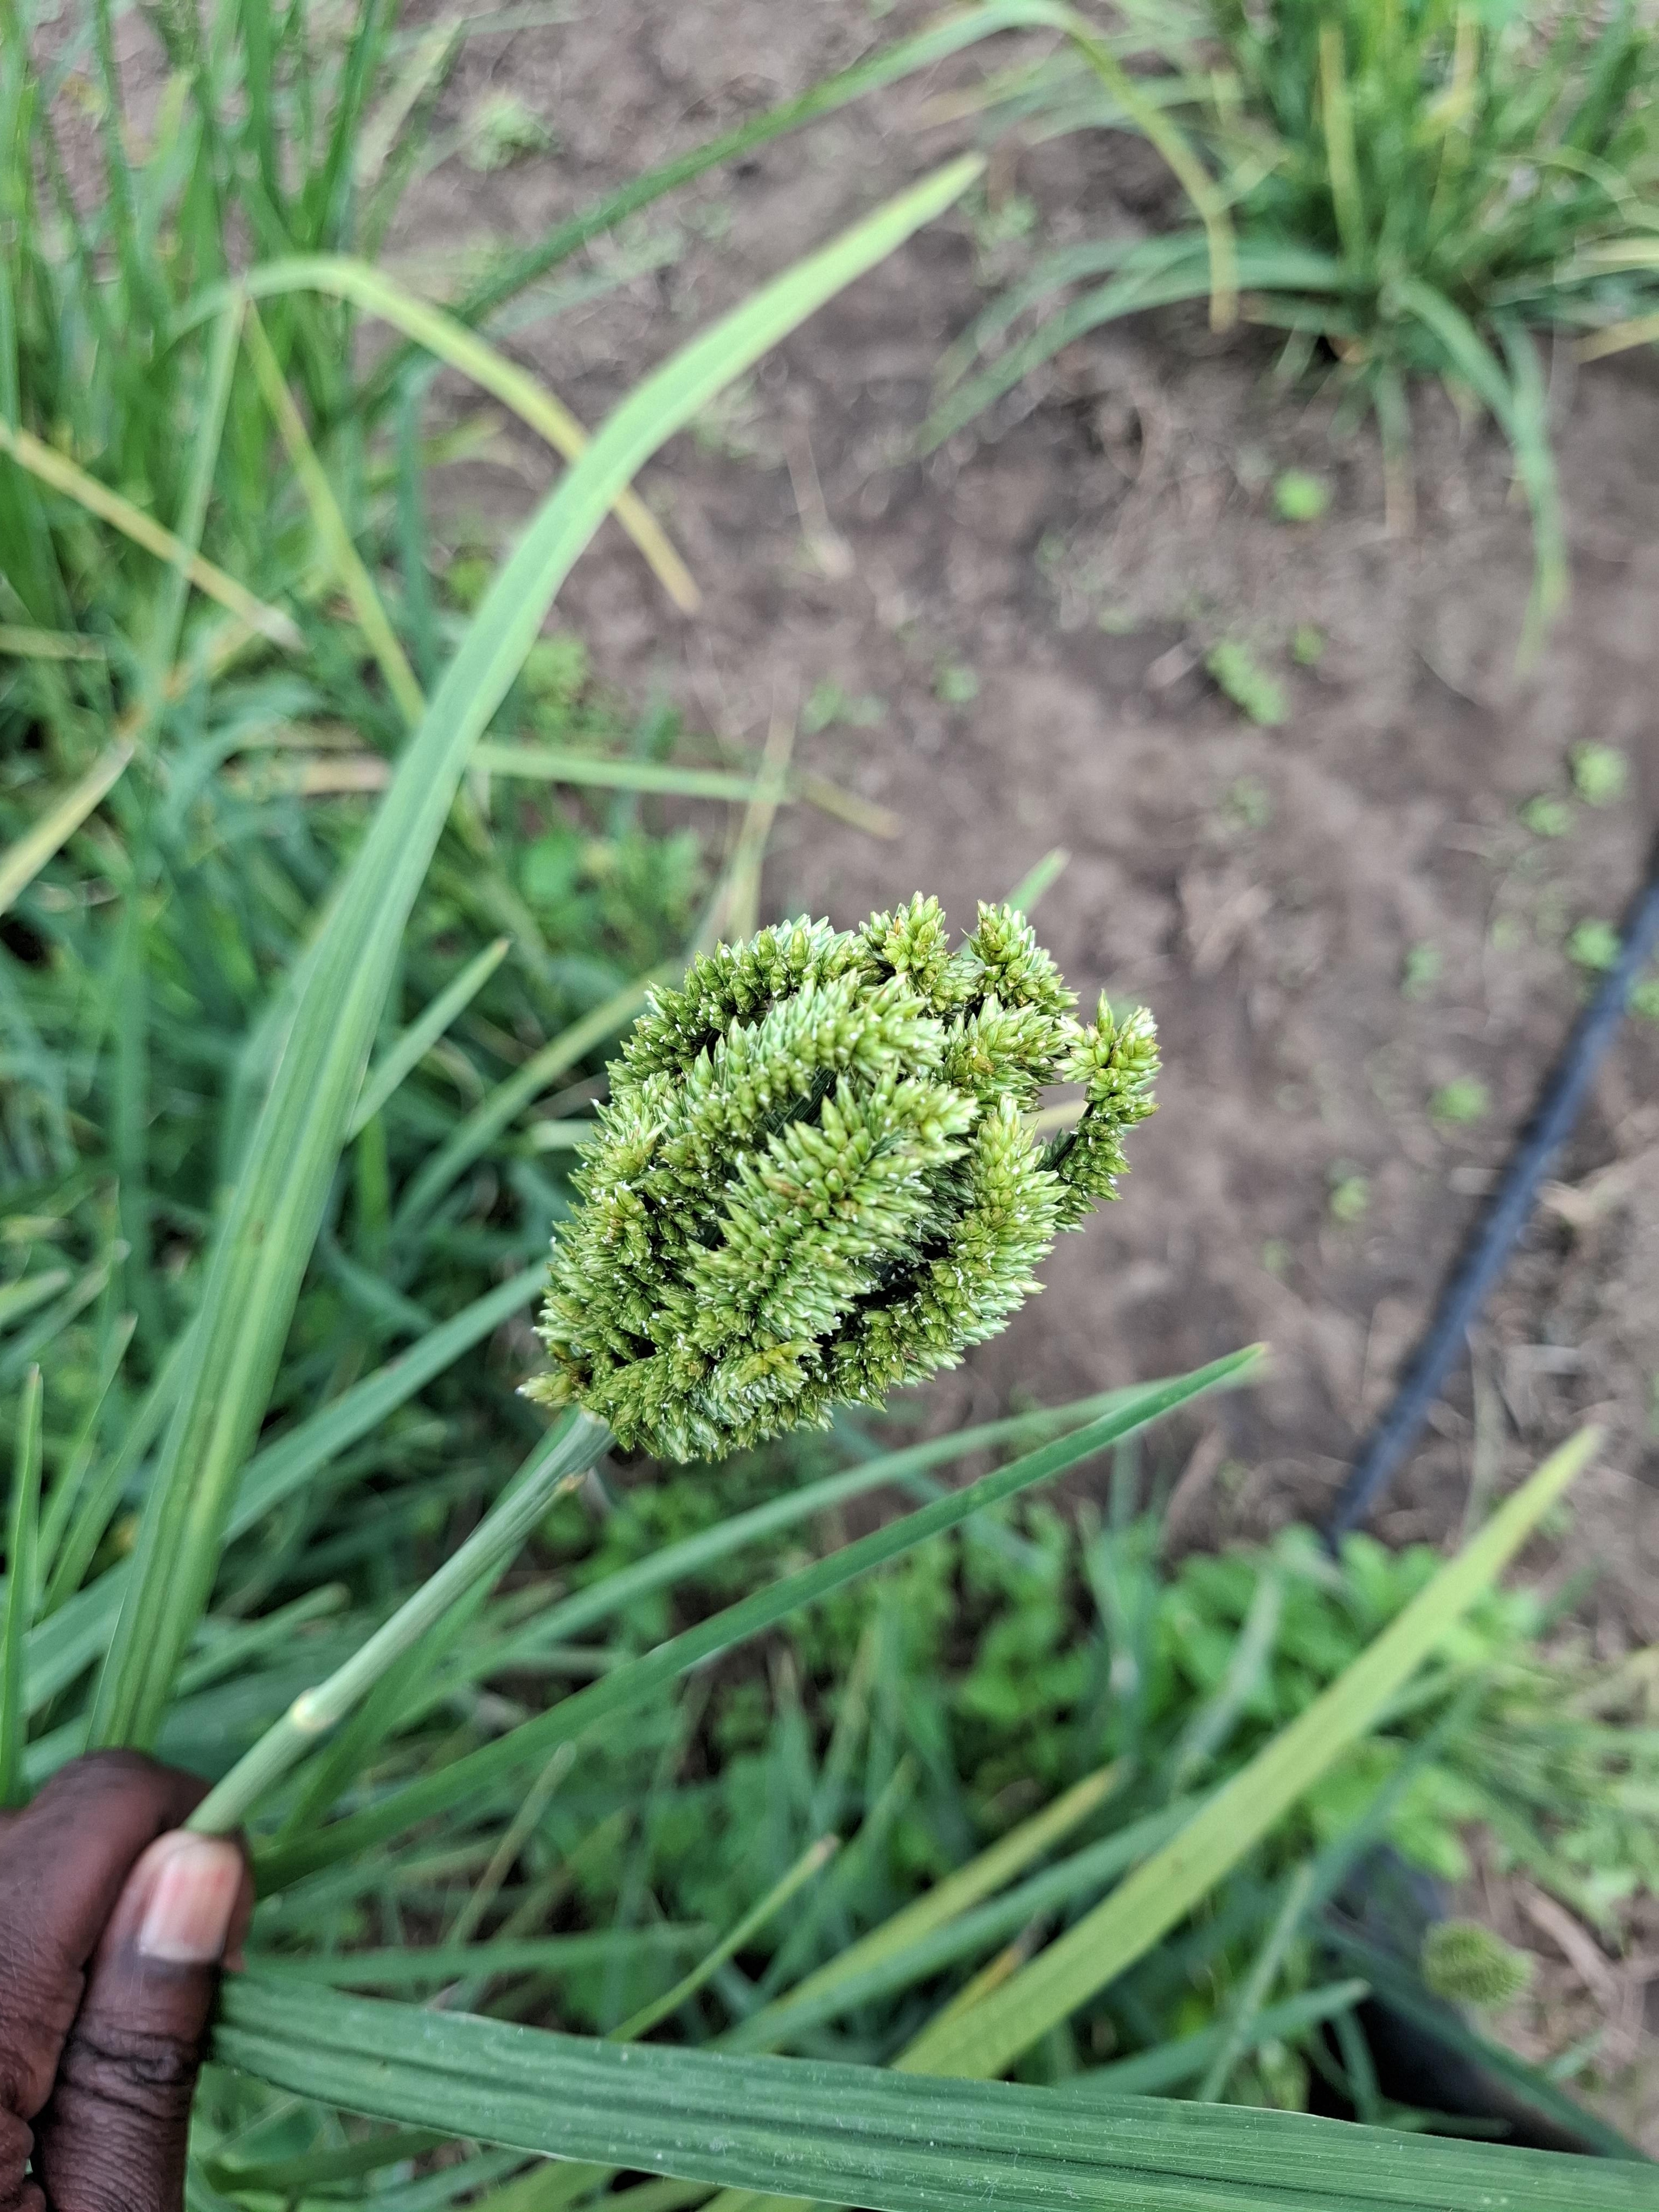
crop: finger millet
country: Tanzania
